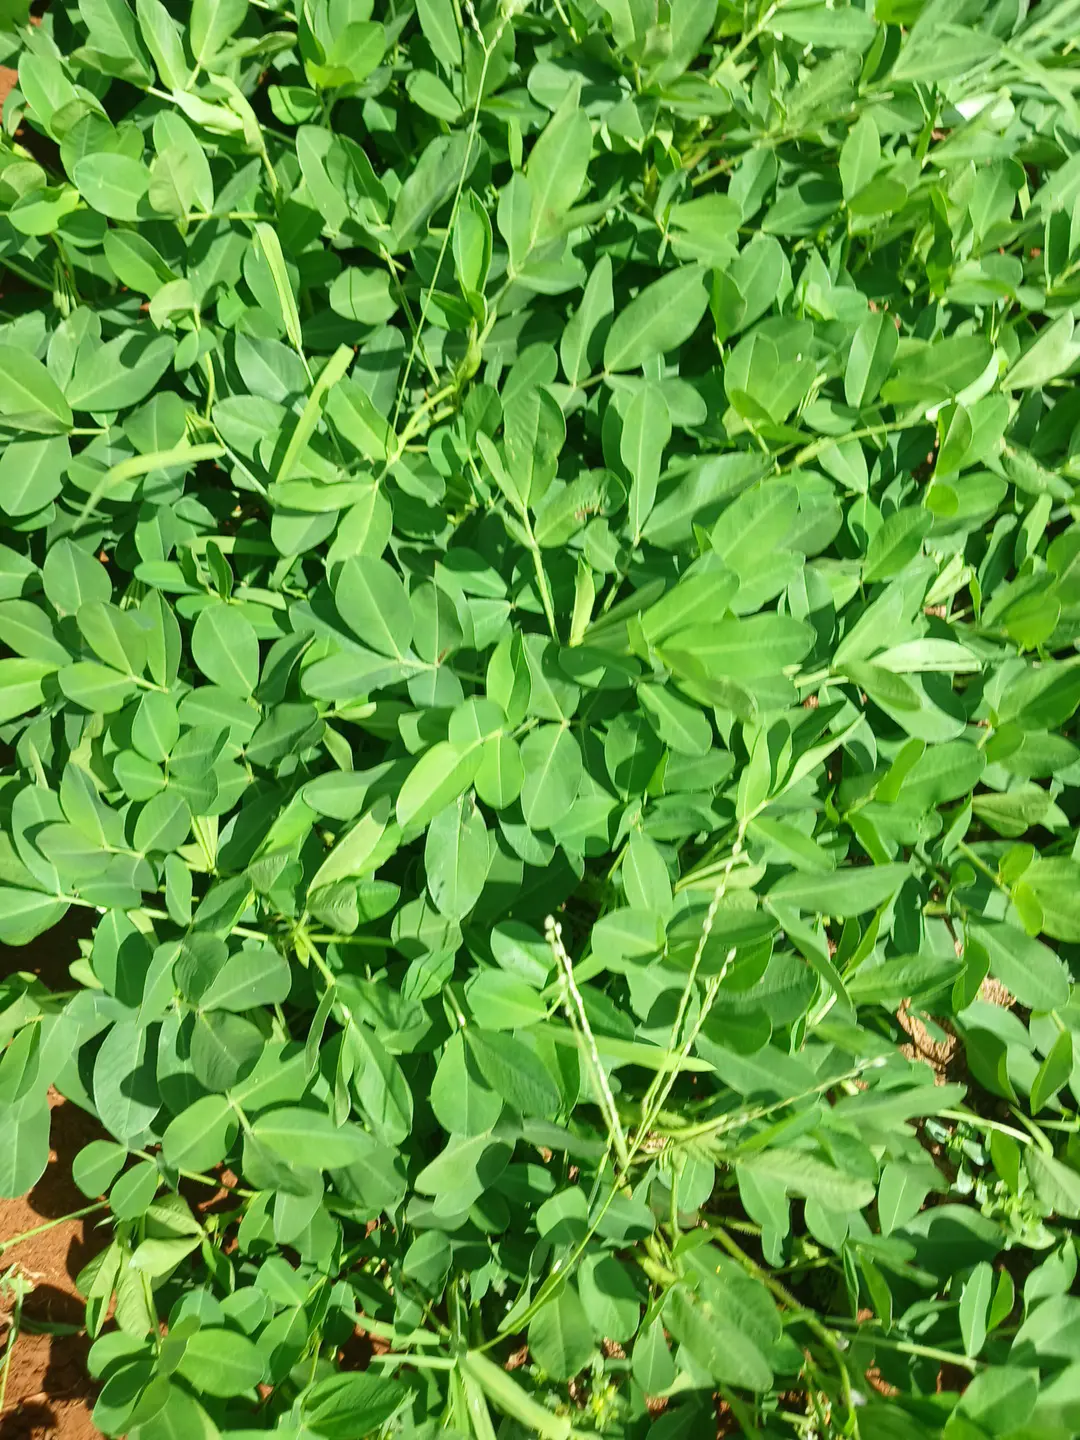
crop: groundnut
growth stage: flowering
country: Kenya
